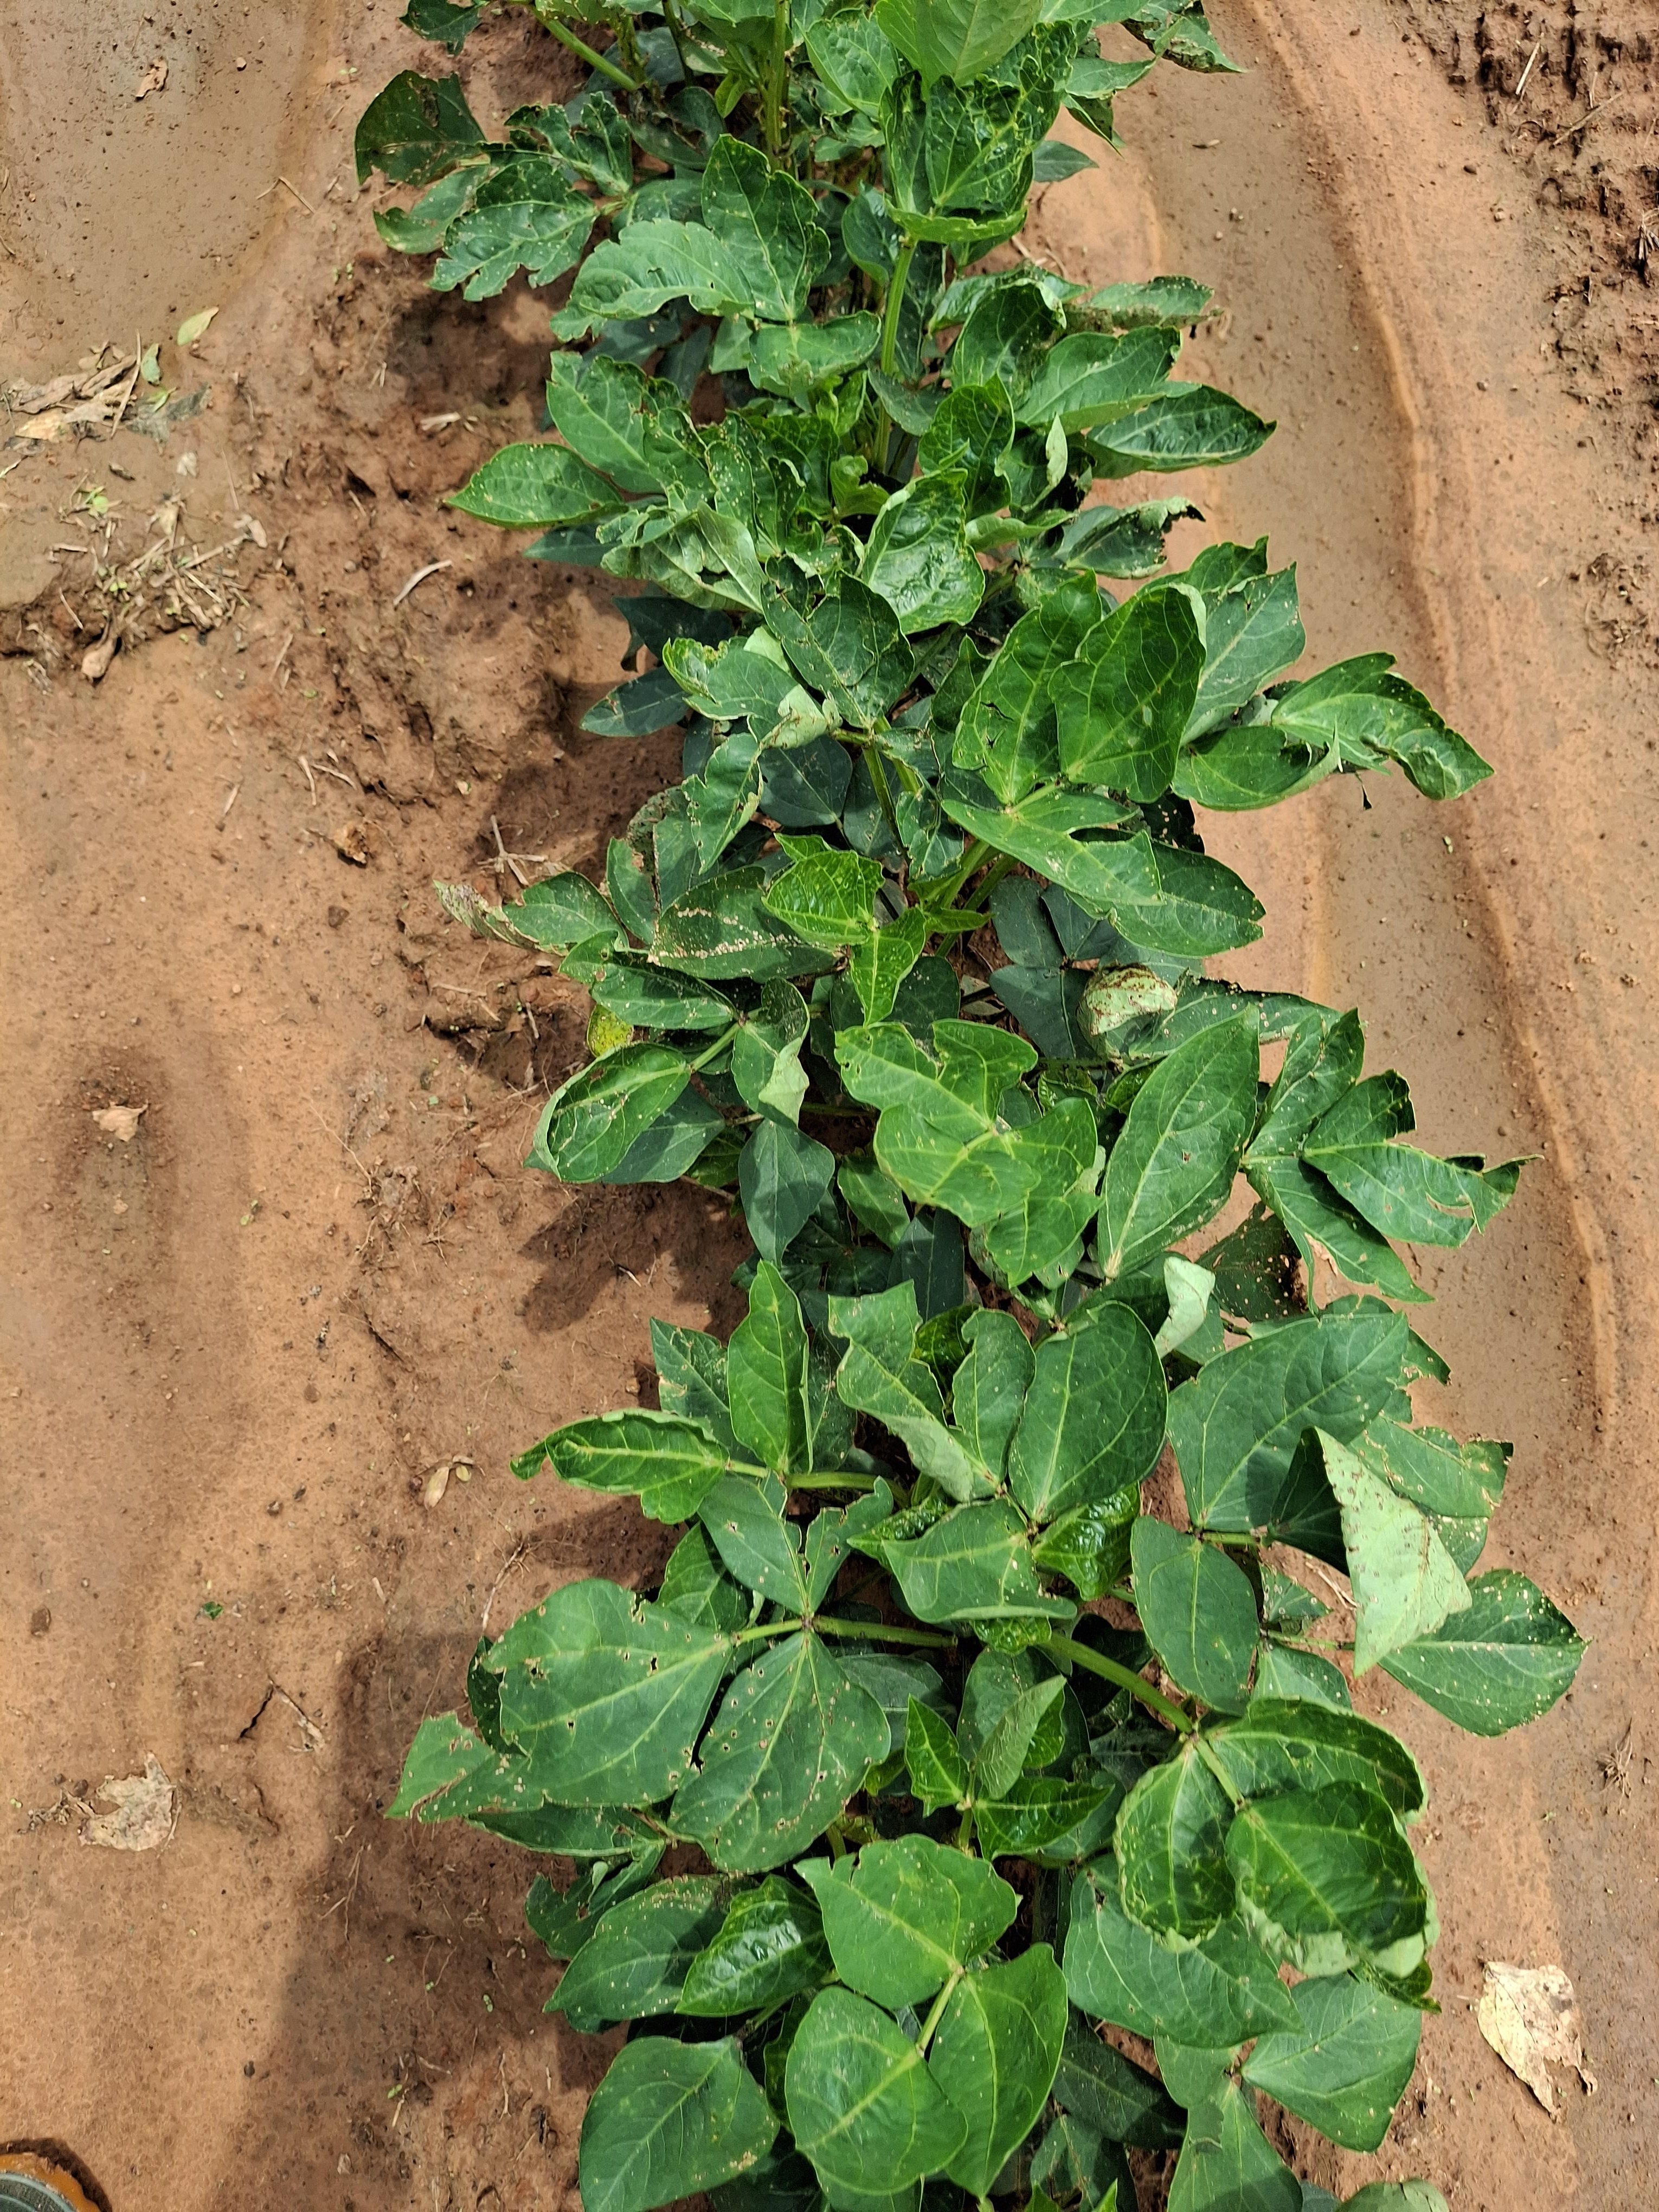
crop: cowpea
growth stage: vegetative
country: Nigeria
